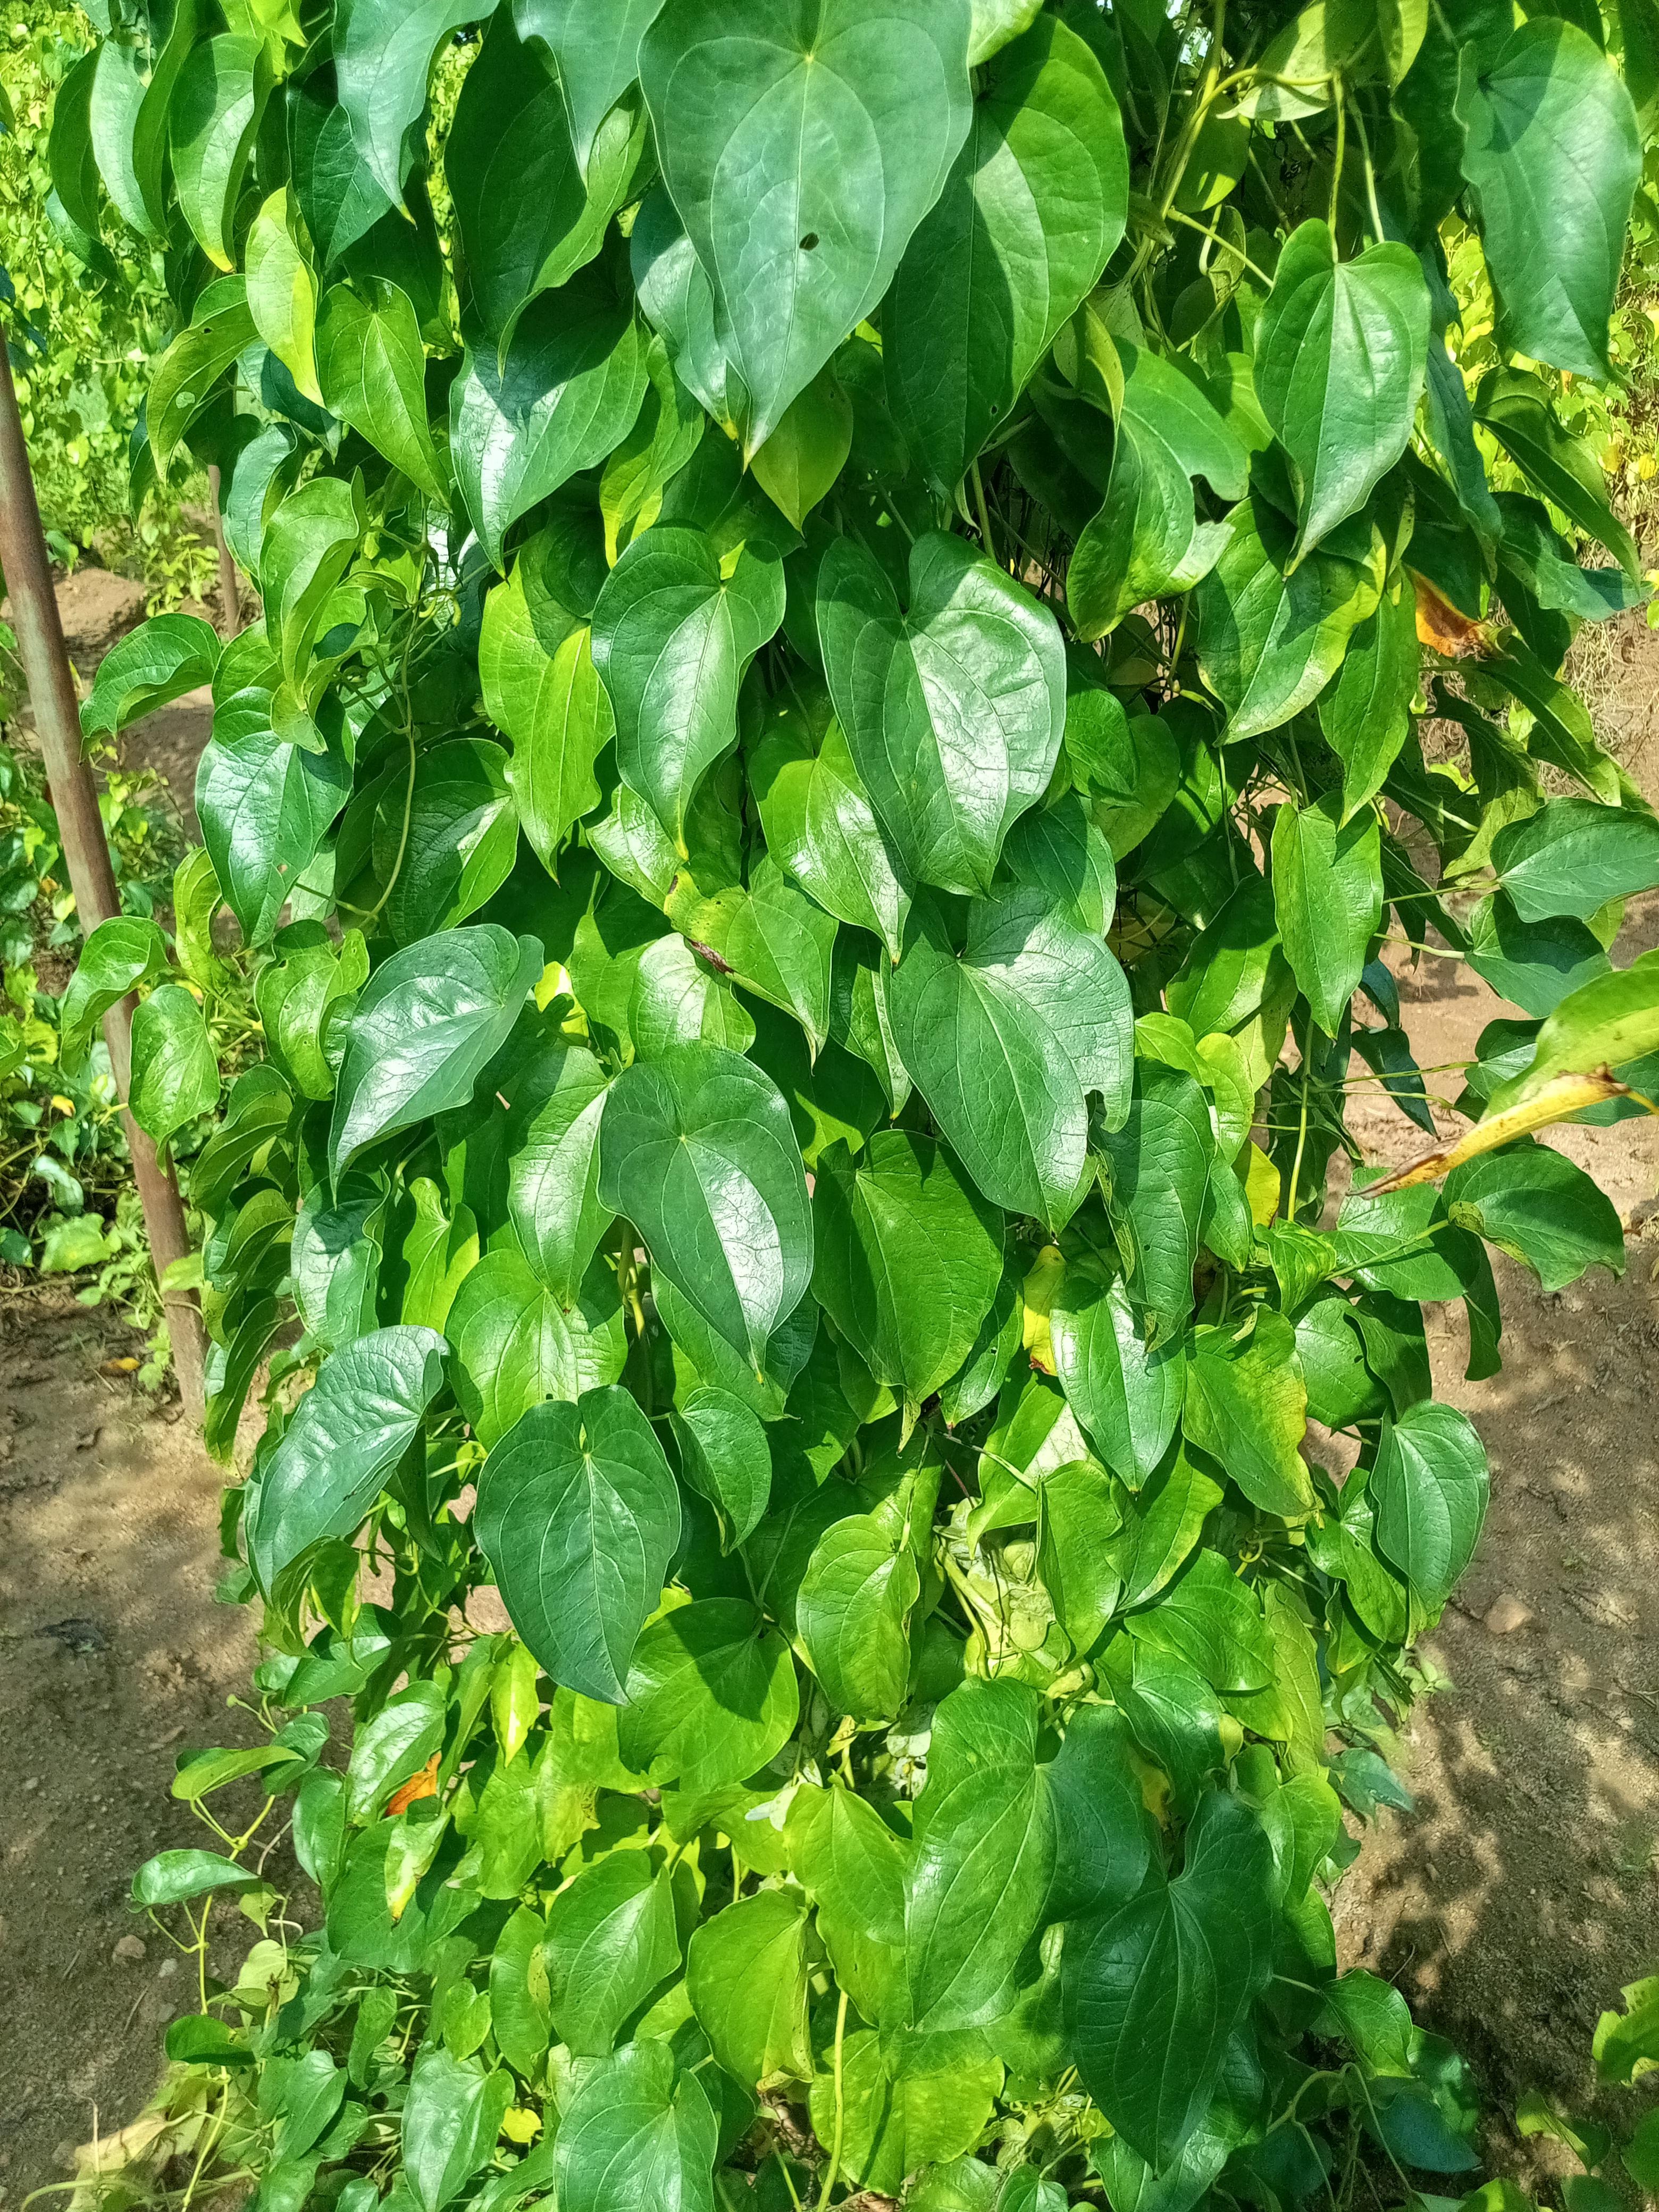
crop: yam
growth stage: maturity
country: Nigeria
